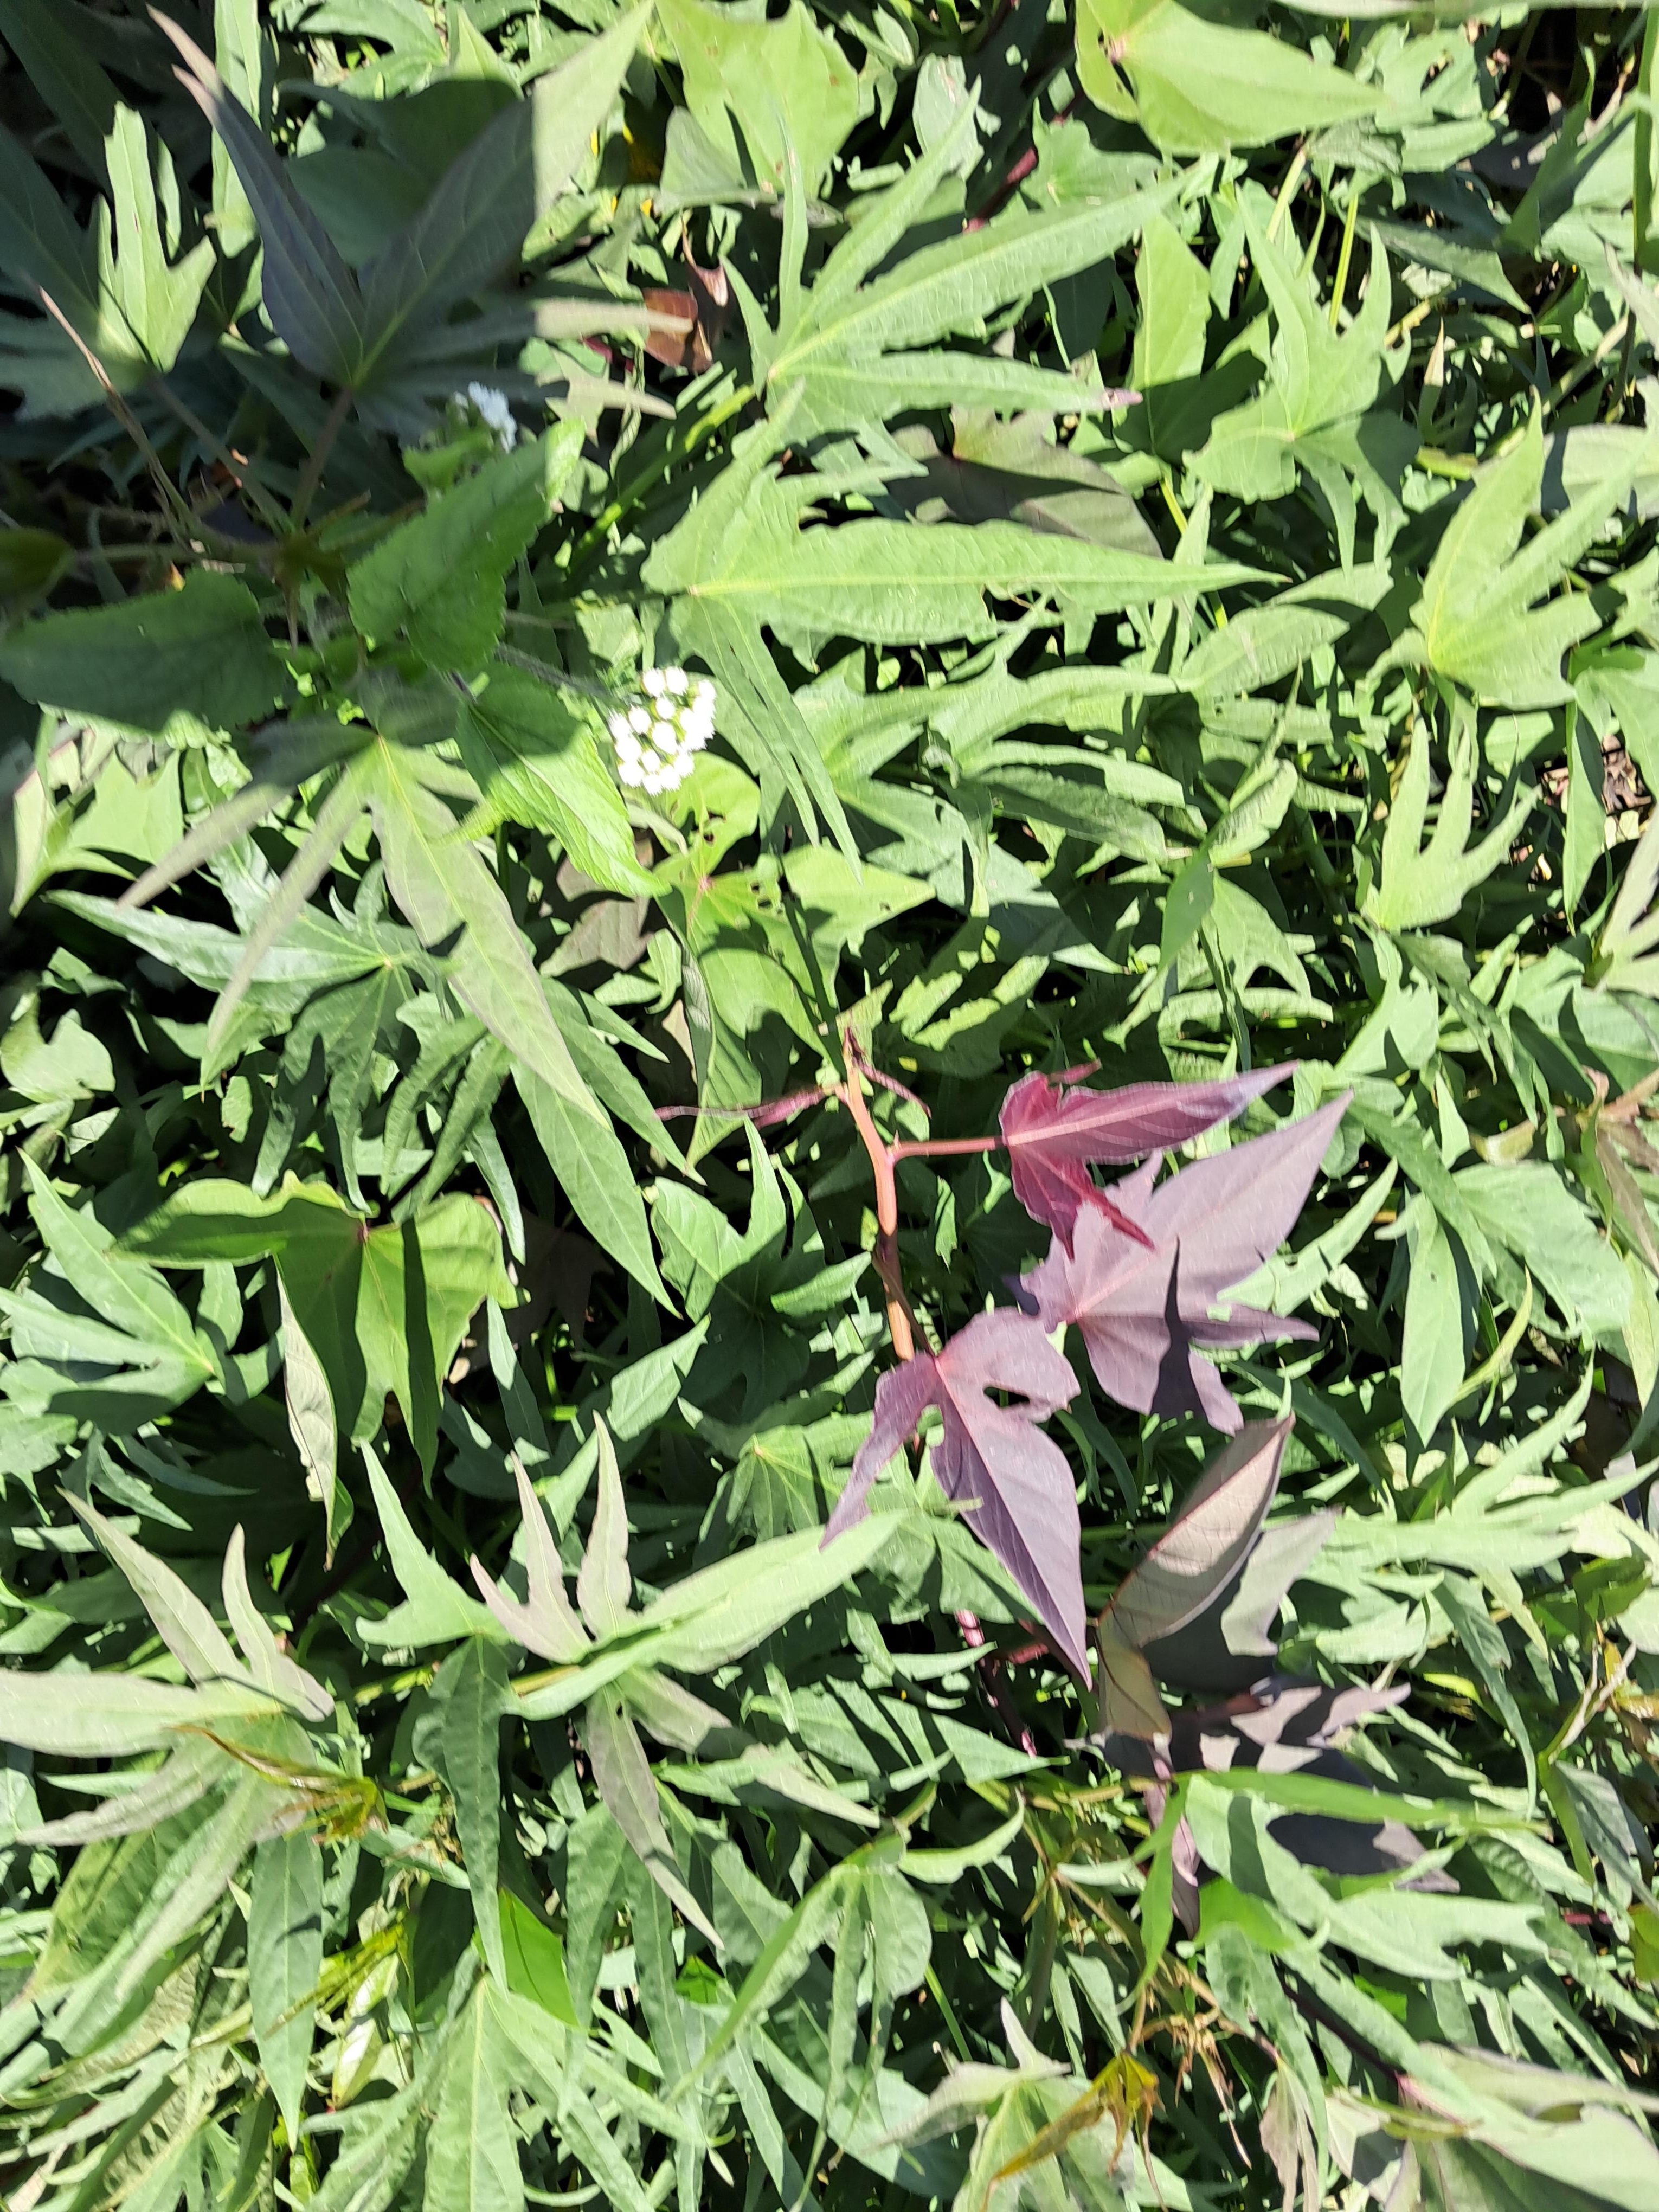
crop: sweet potato
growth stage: vegetative
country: Tanzania
